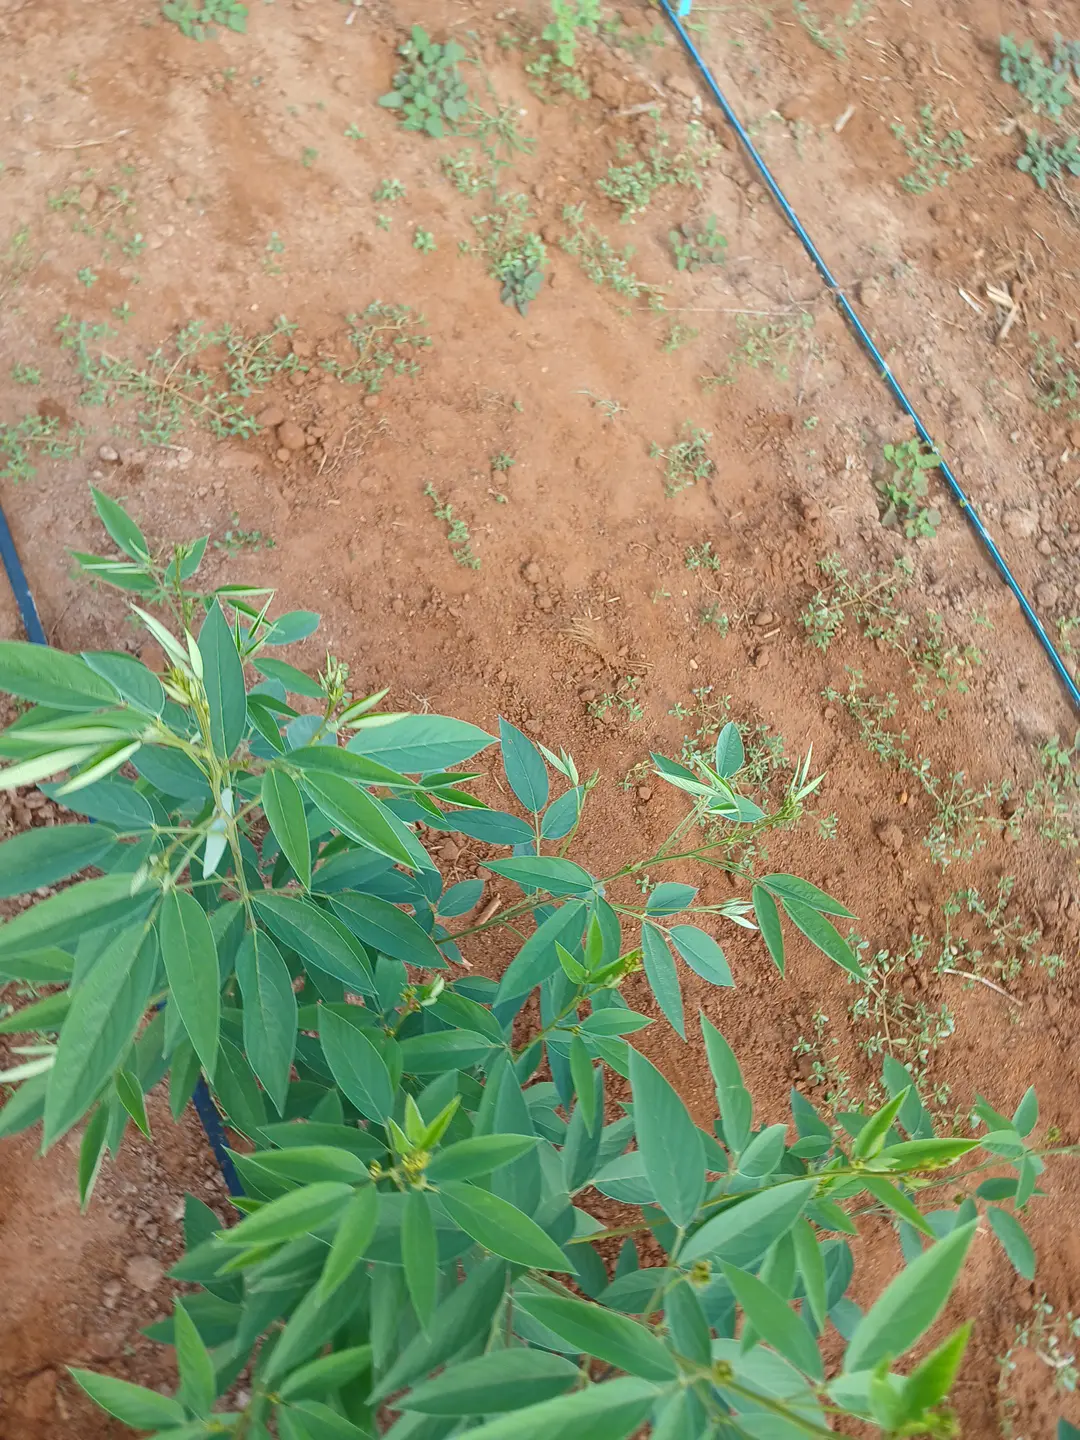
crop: pigeonpea
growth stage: flowering
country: Kenya
